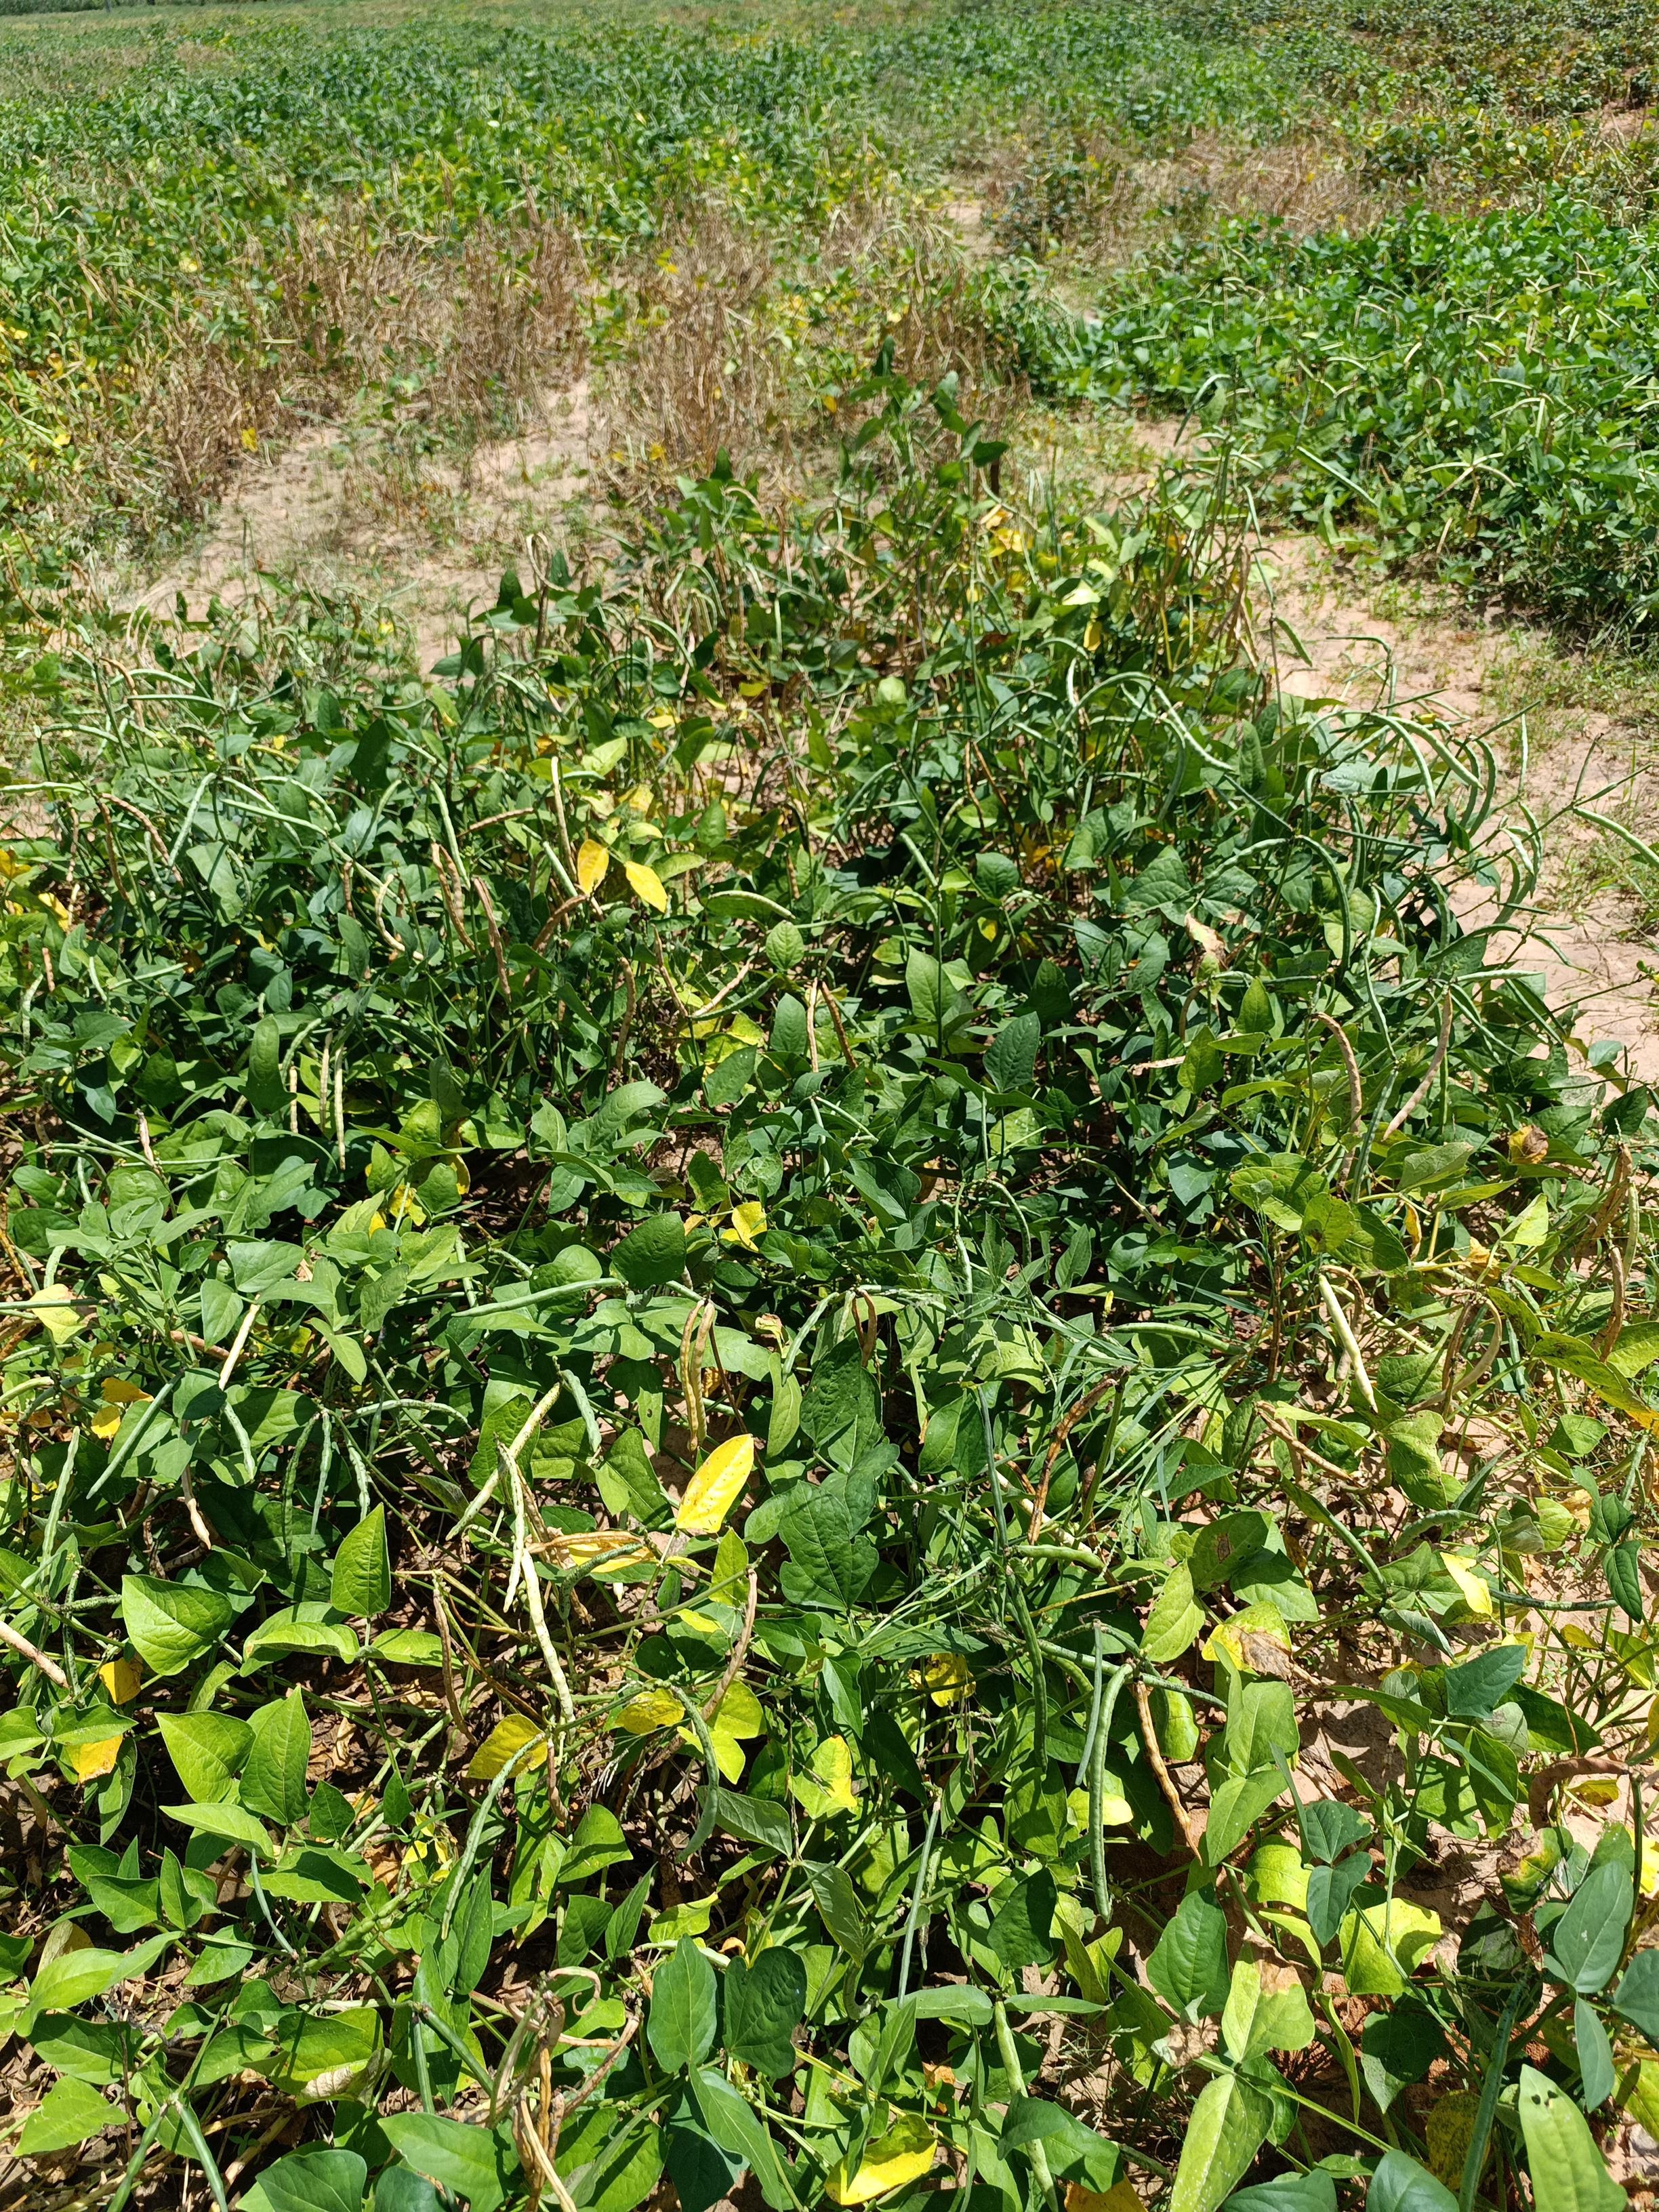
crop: cowpea
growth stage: maturity
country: Nigeria
